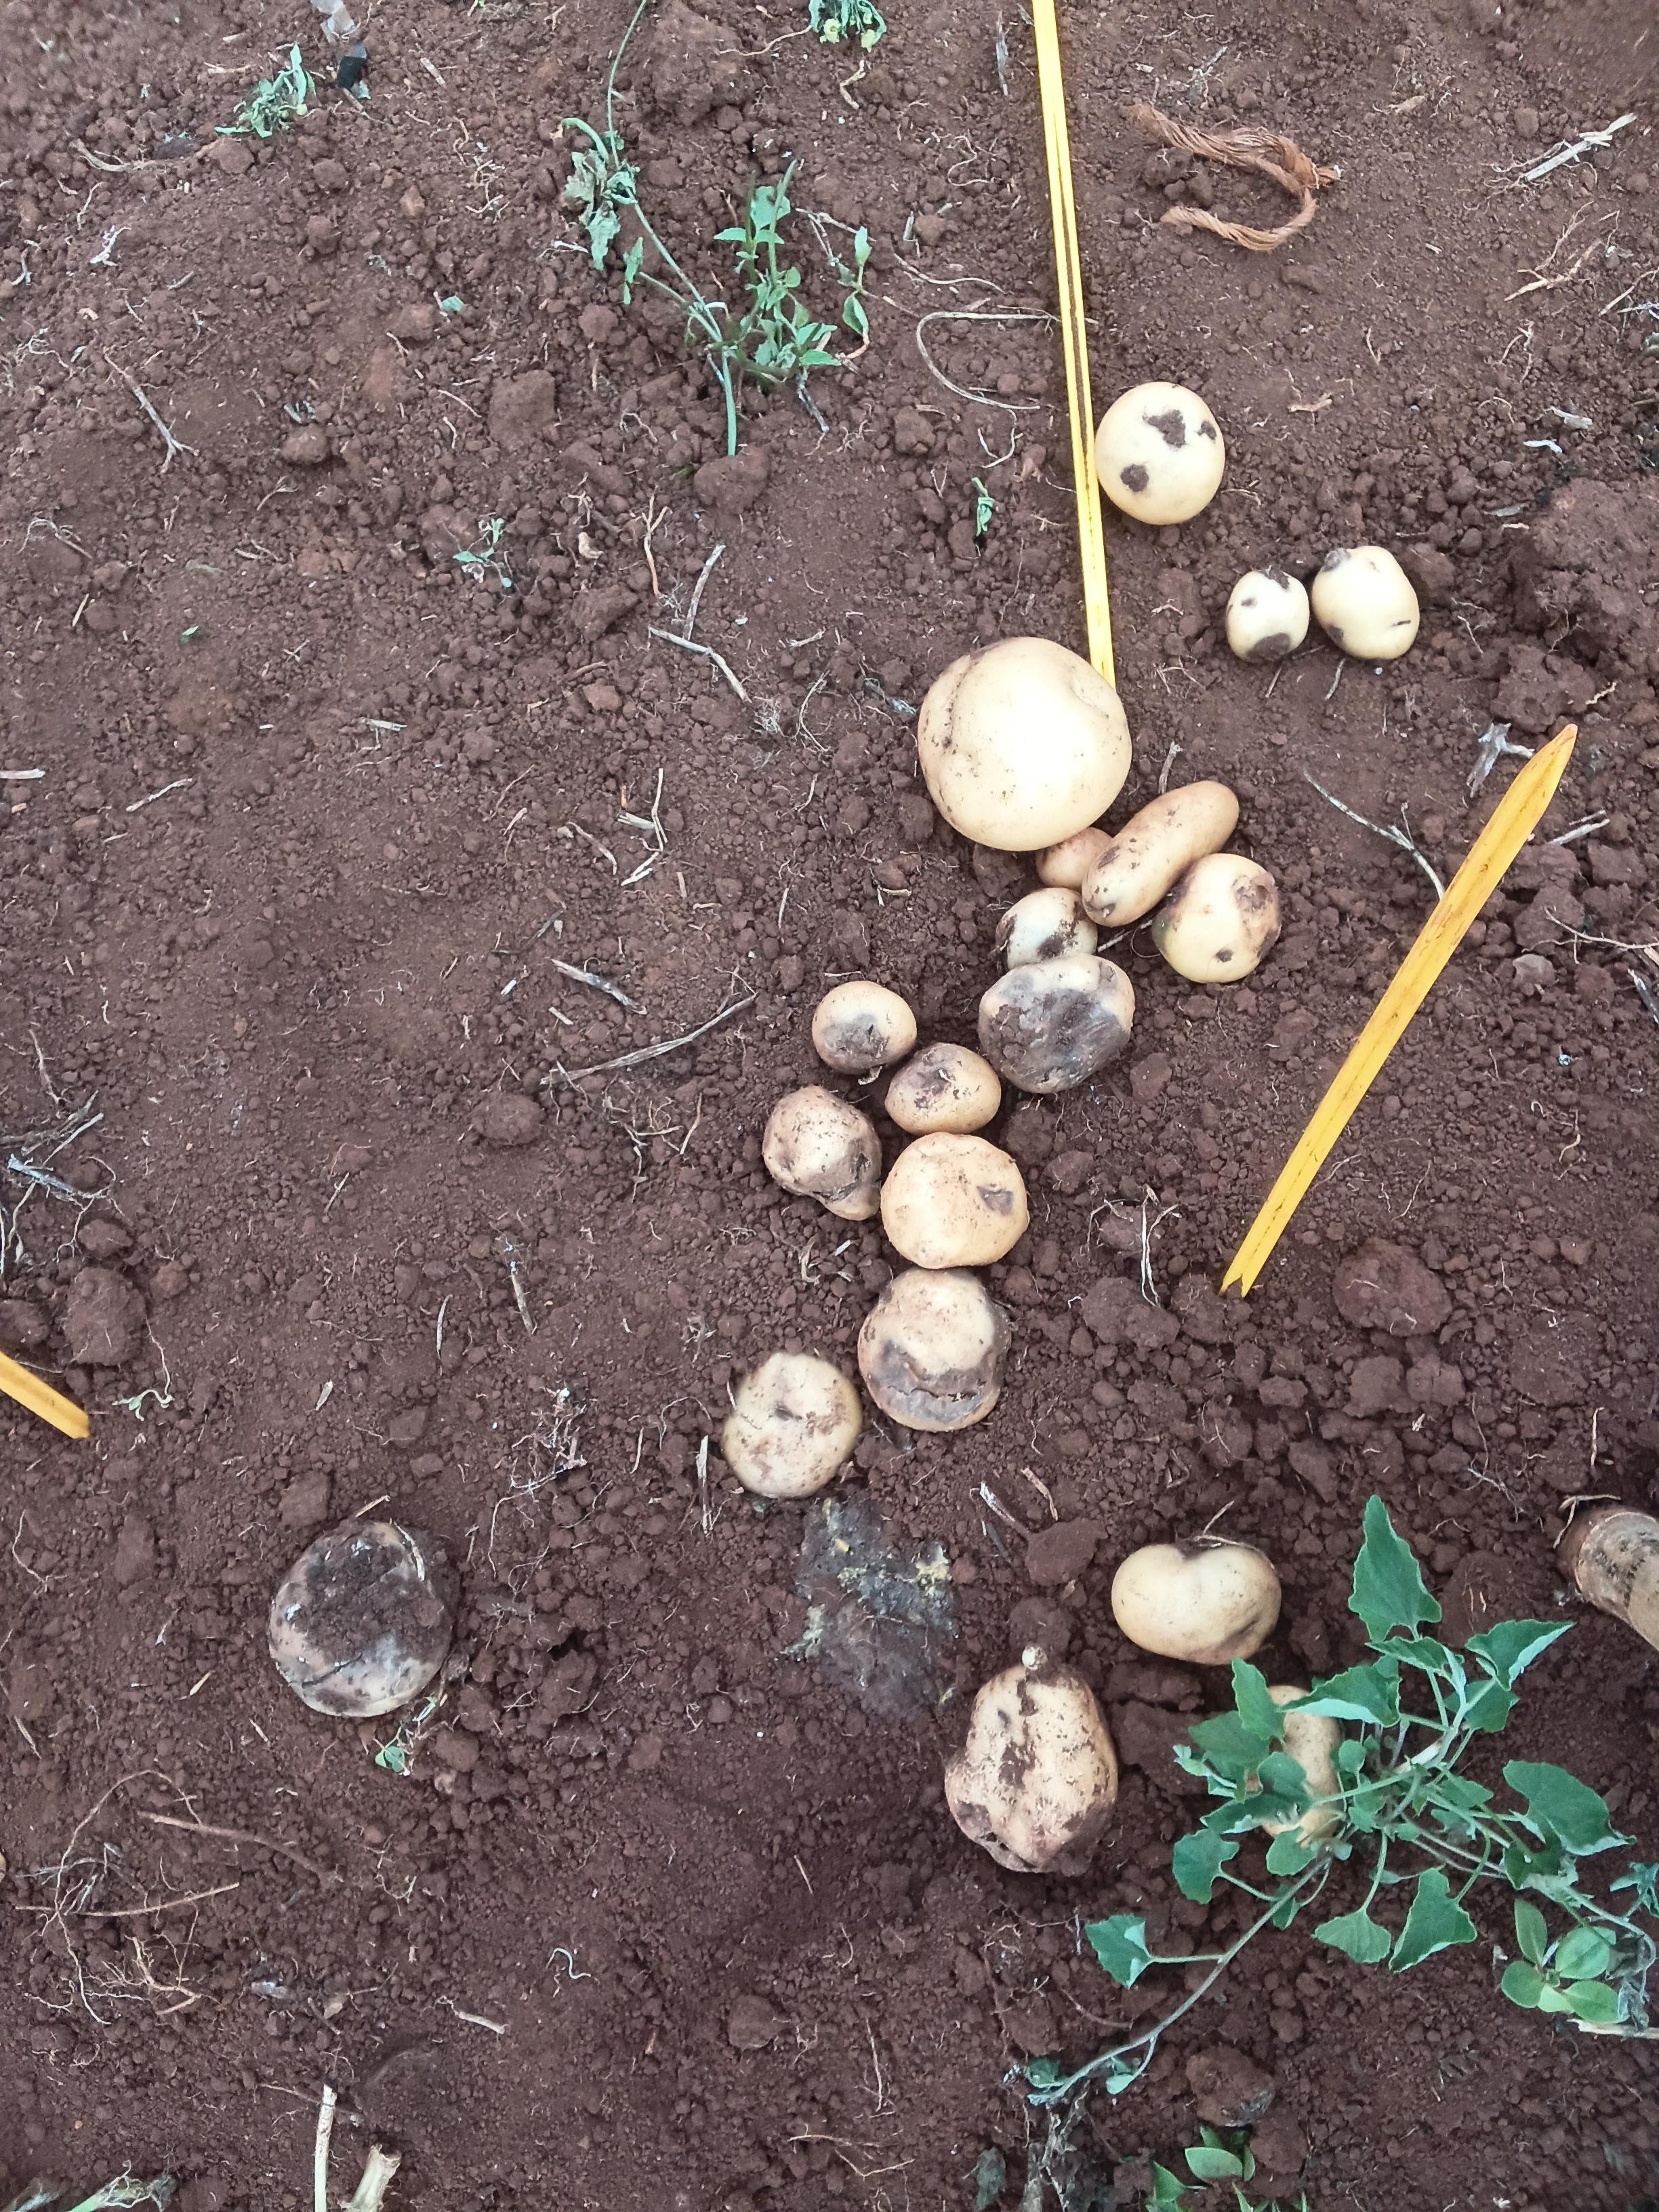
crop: potato
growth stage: harvest
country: Kenya
